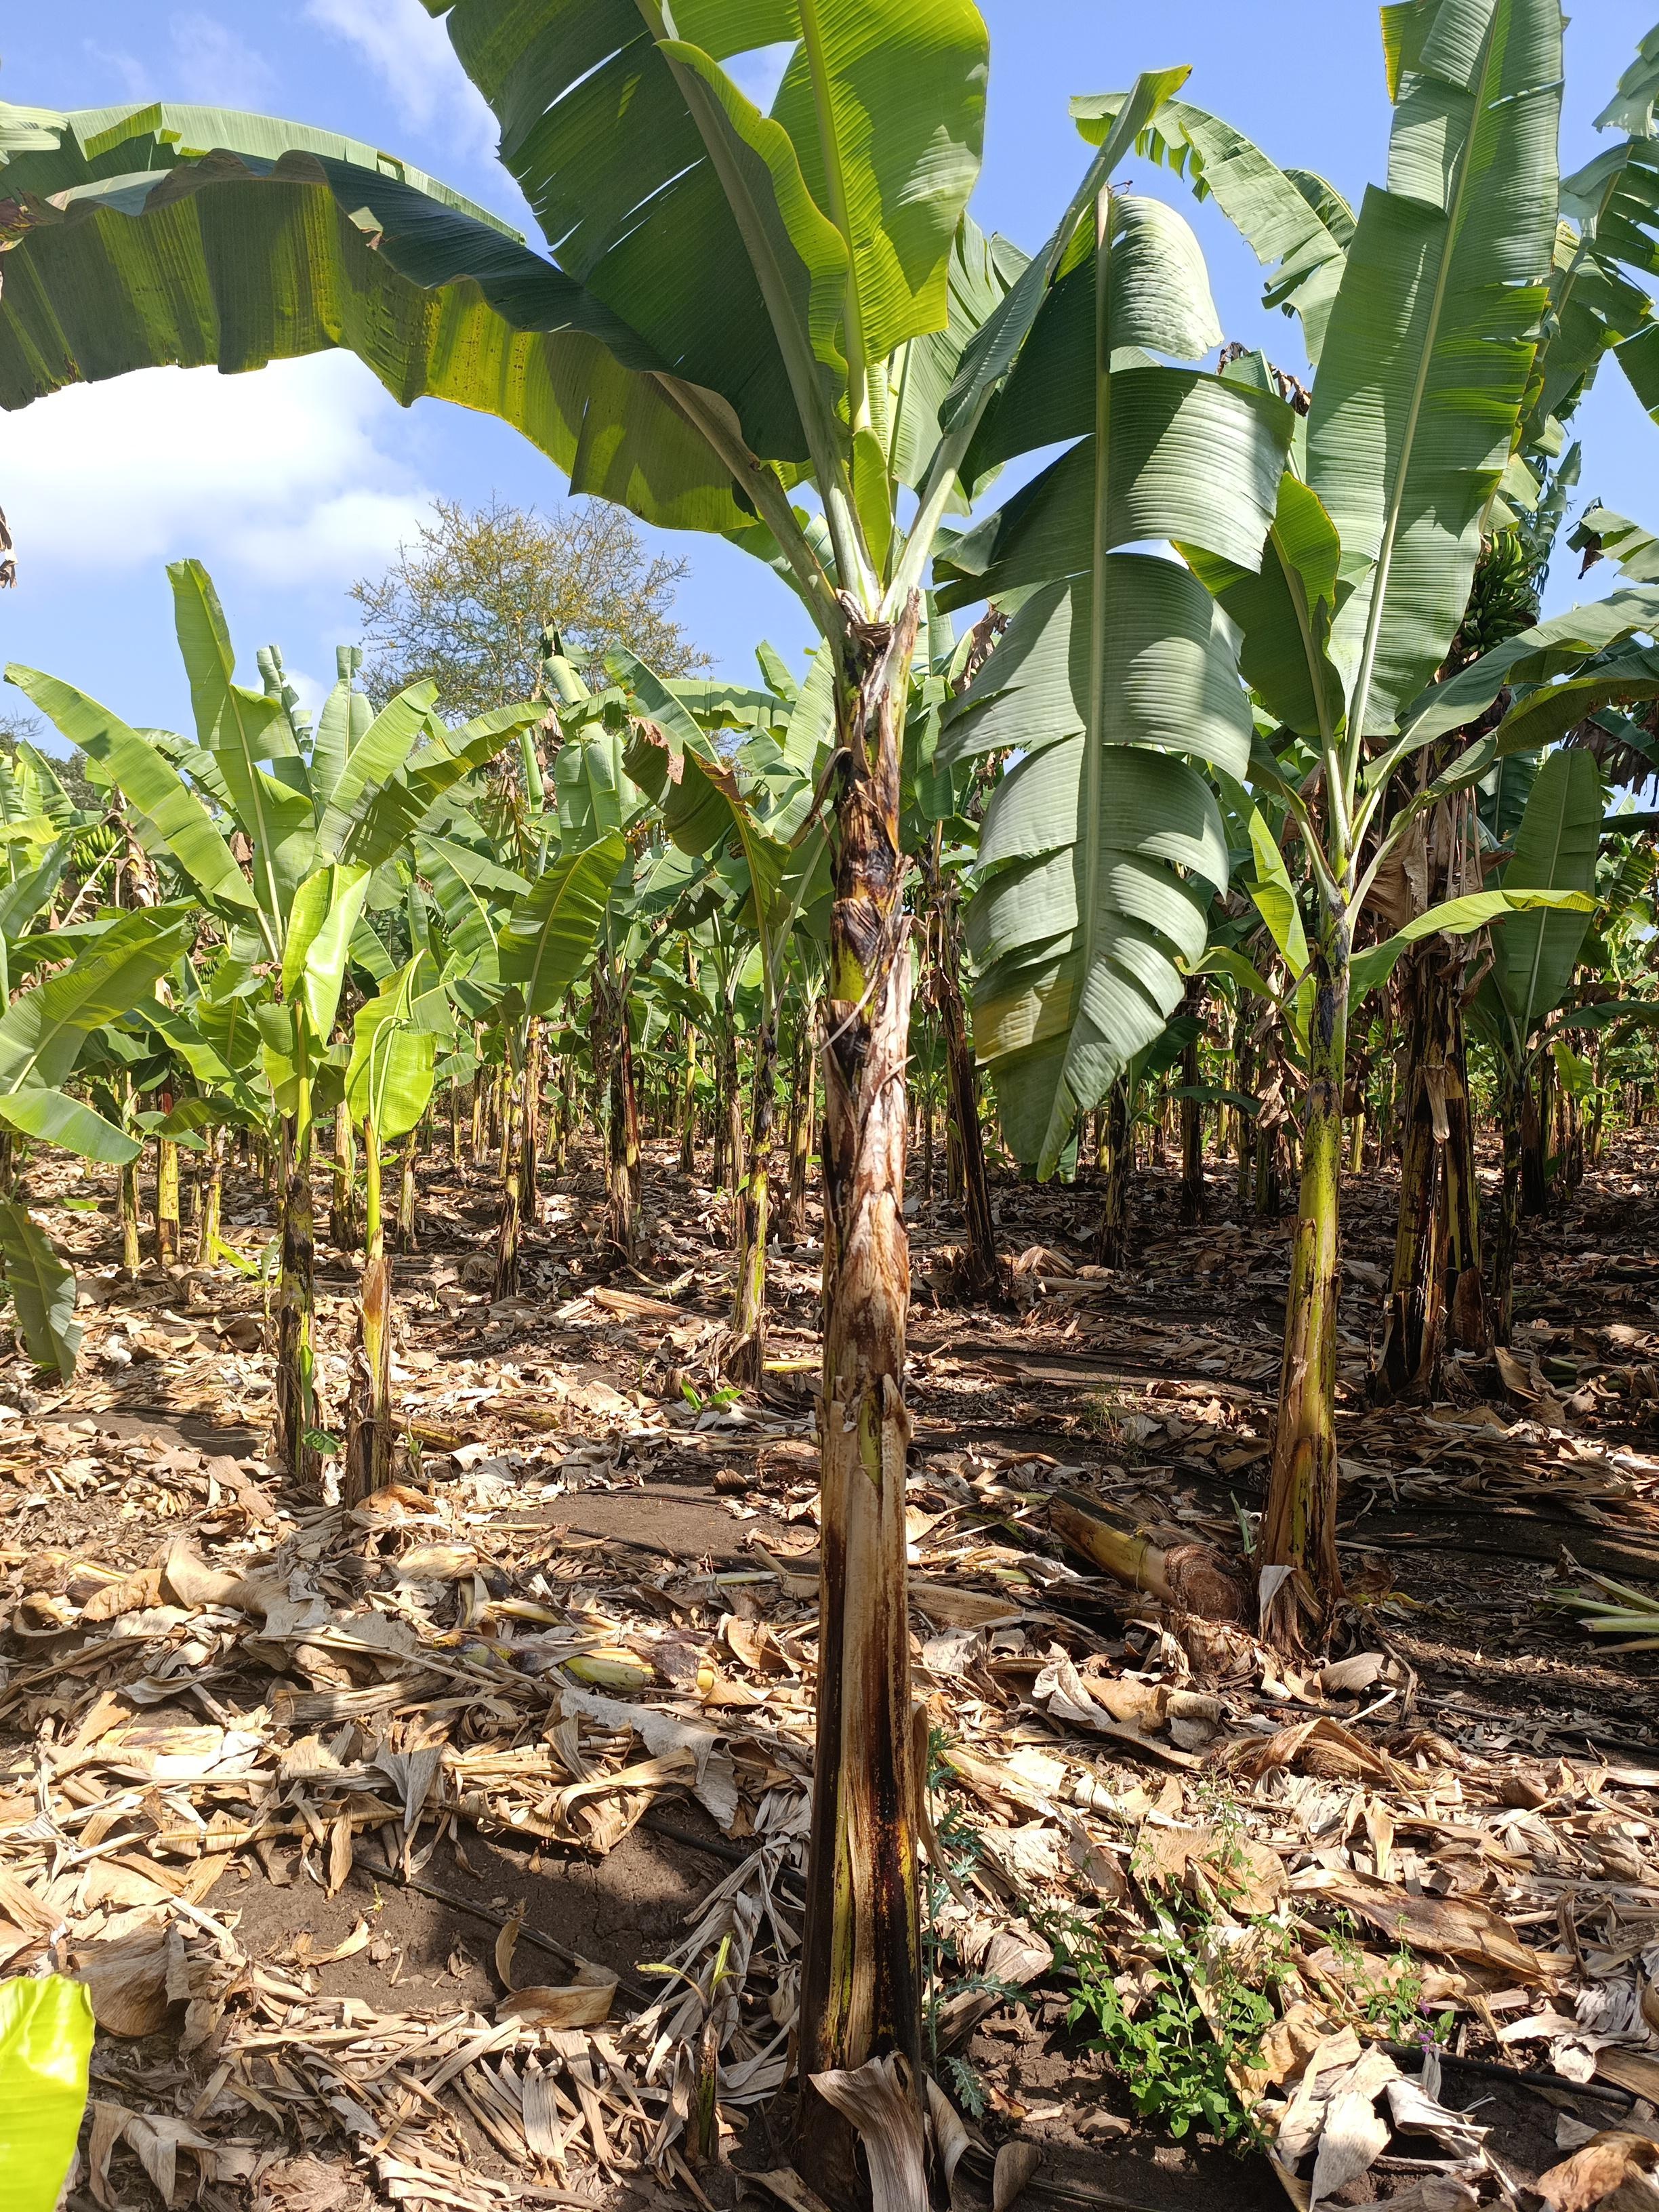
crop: banana
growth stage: vegetative
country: Tanzania
